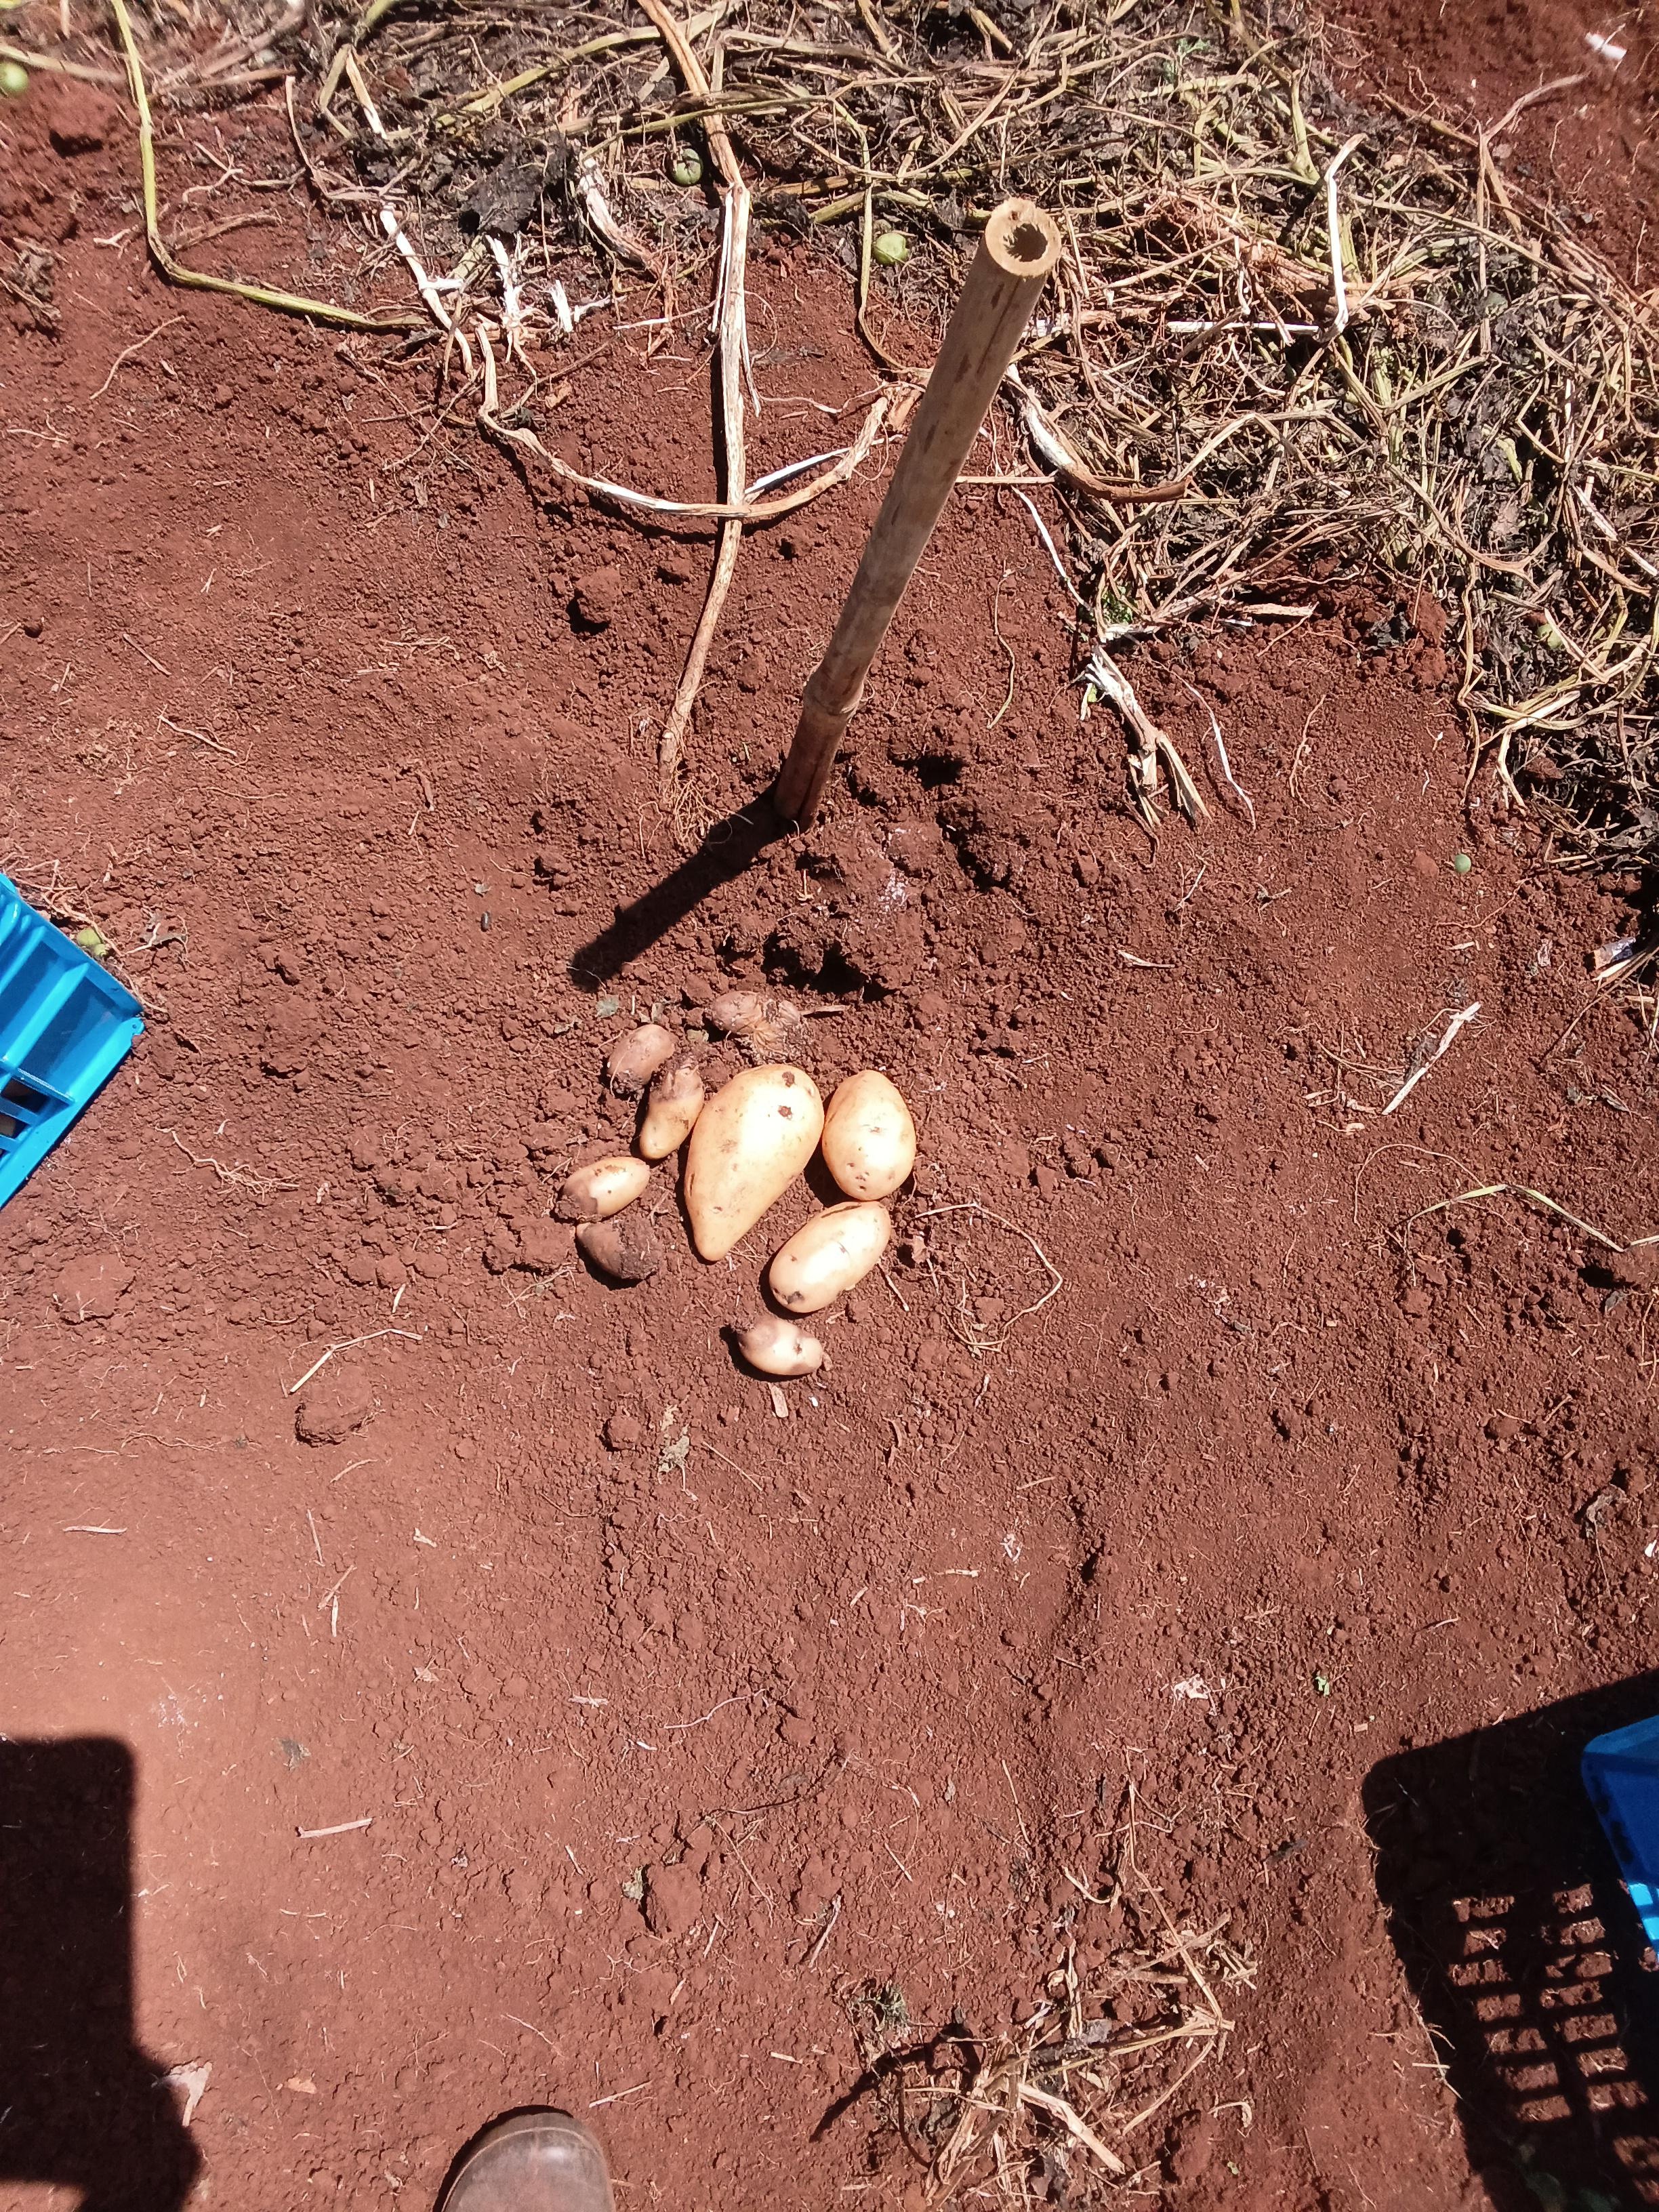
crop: potato
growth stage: harvest
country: Kenya
